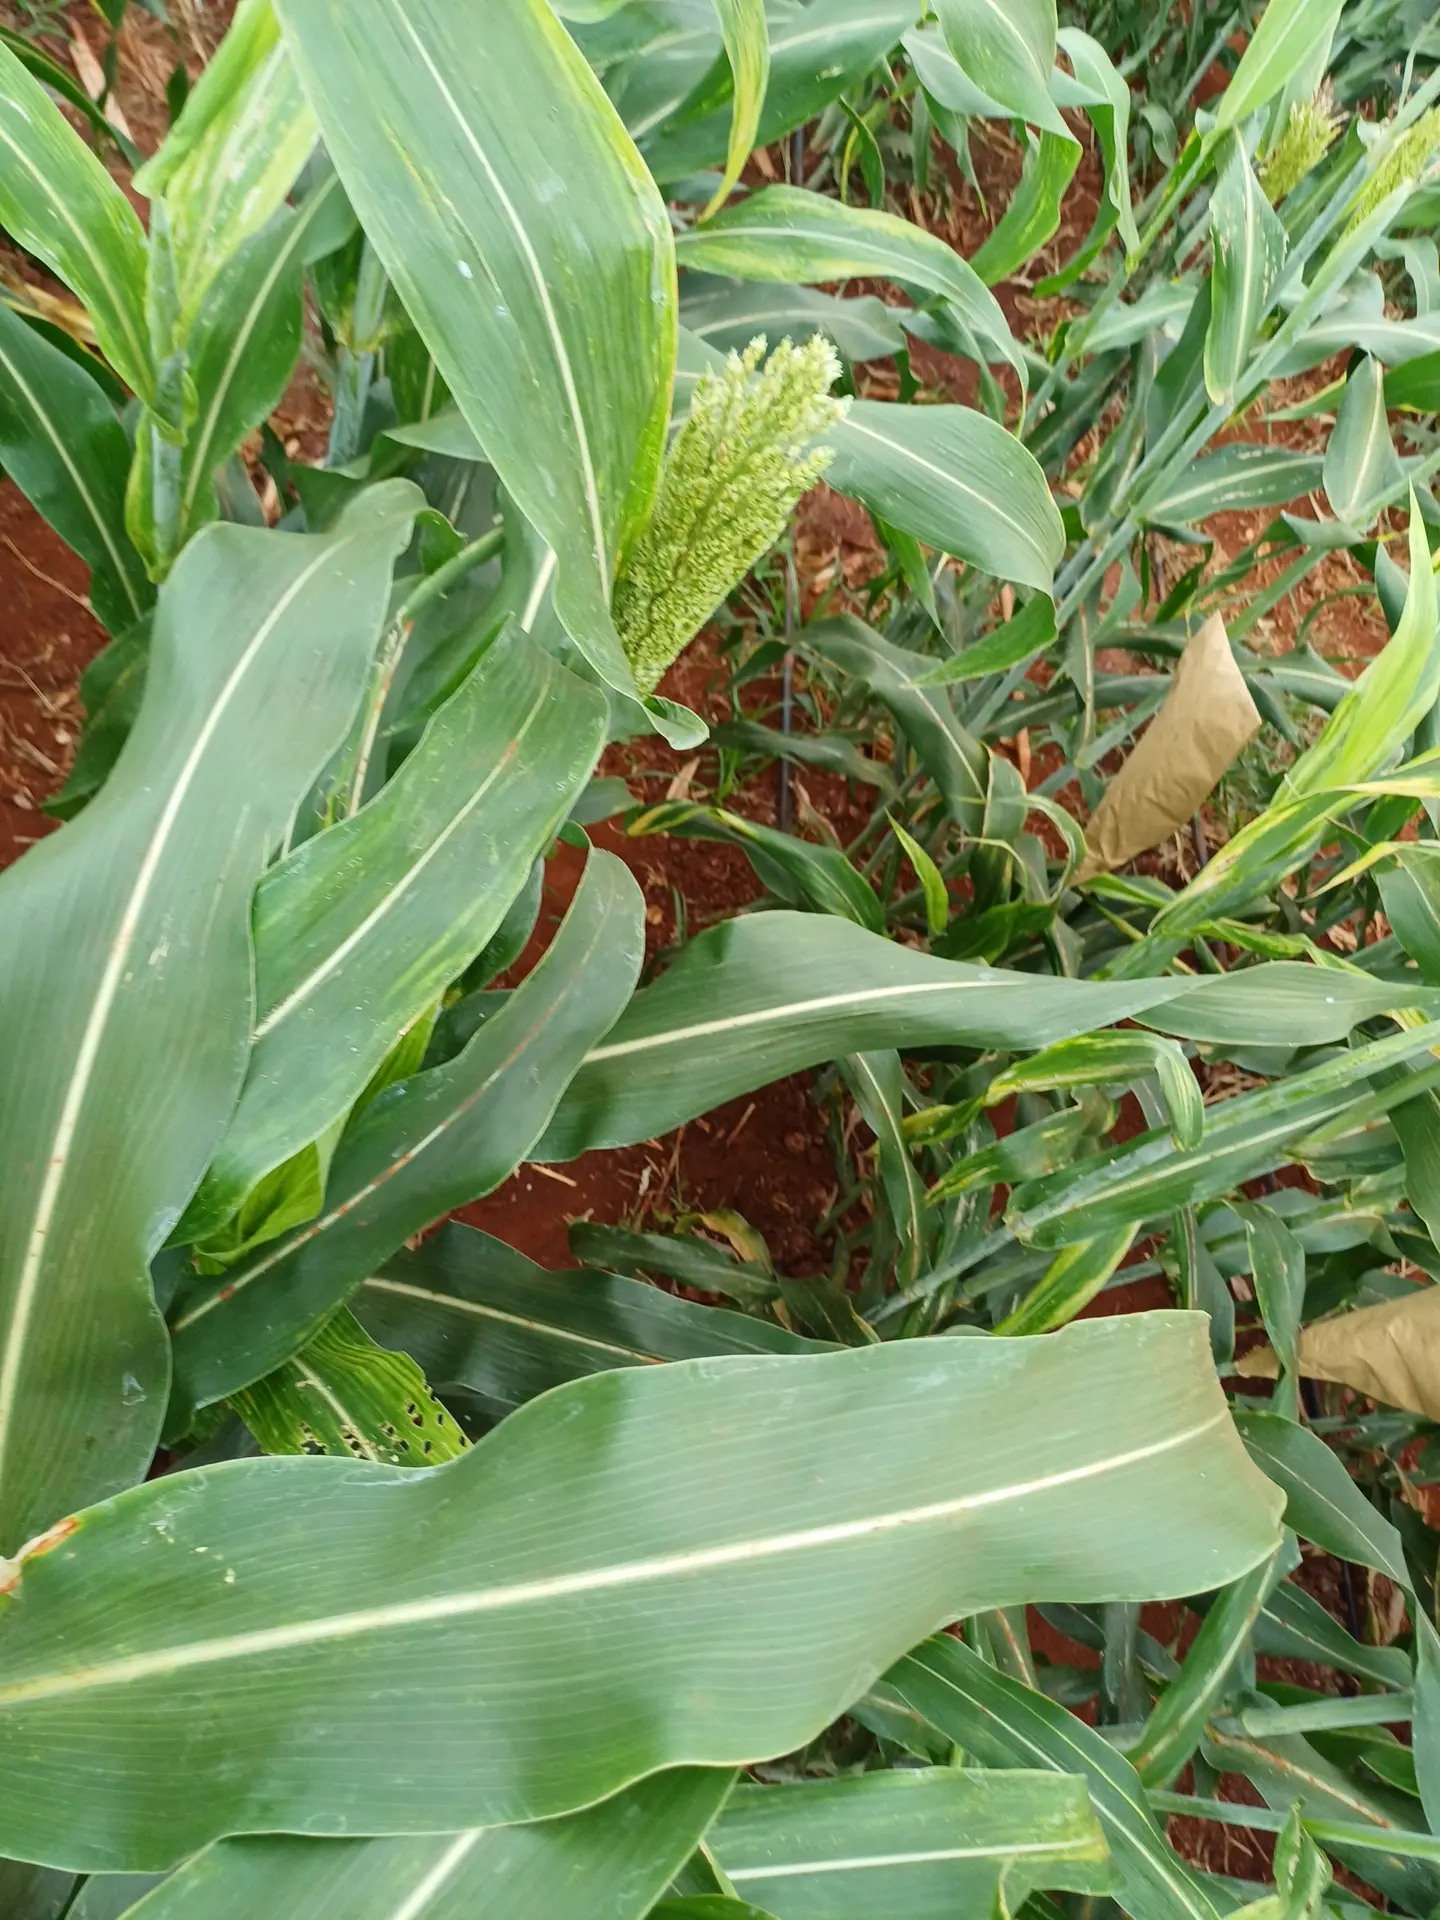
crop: sorghum
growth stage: heading tuber
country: Kenya
